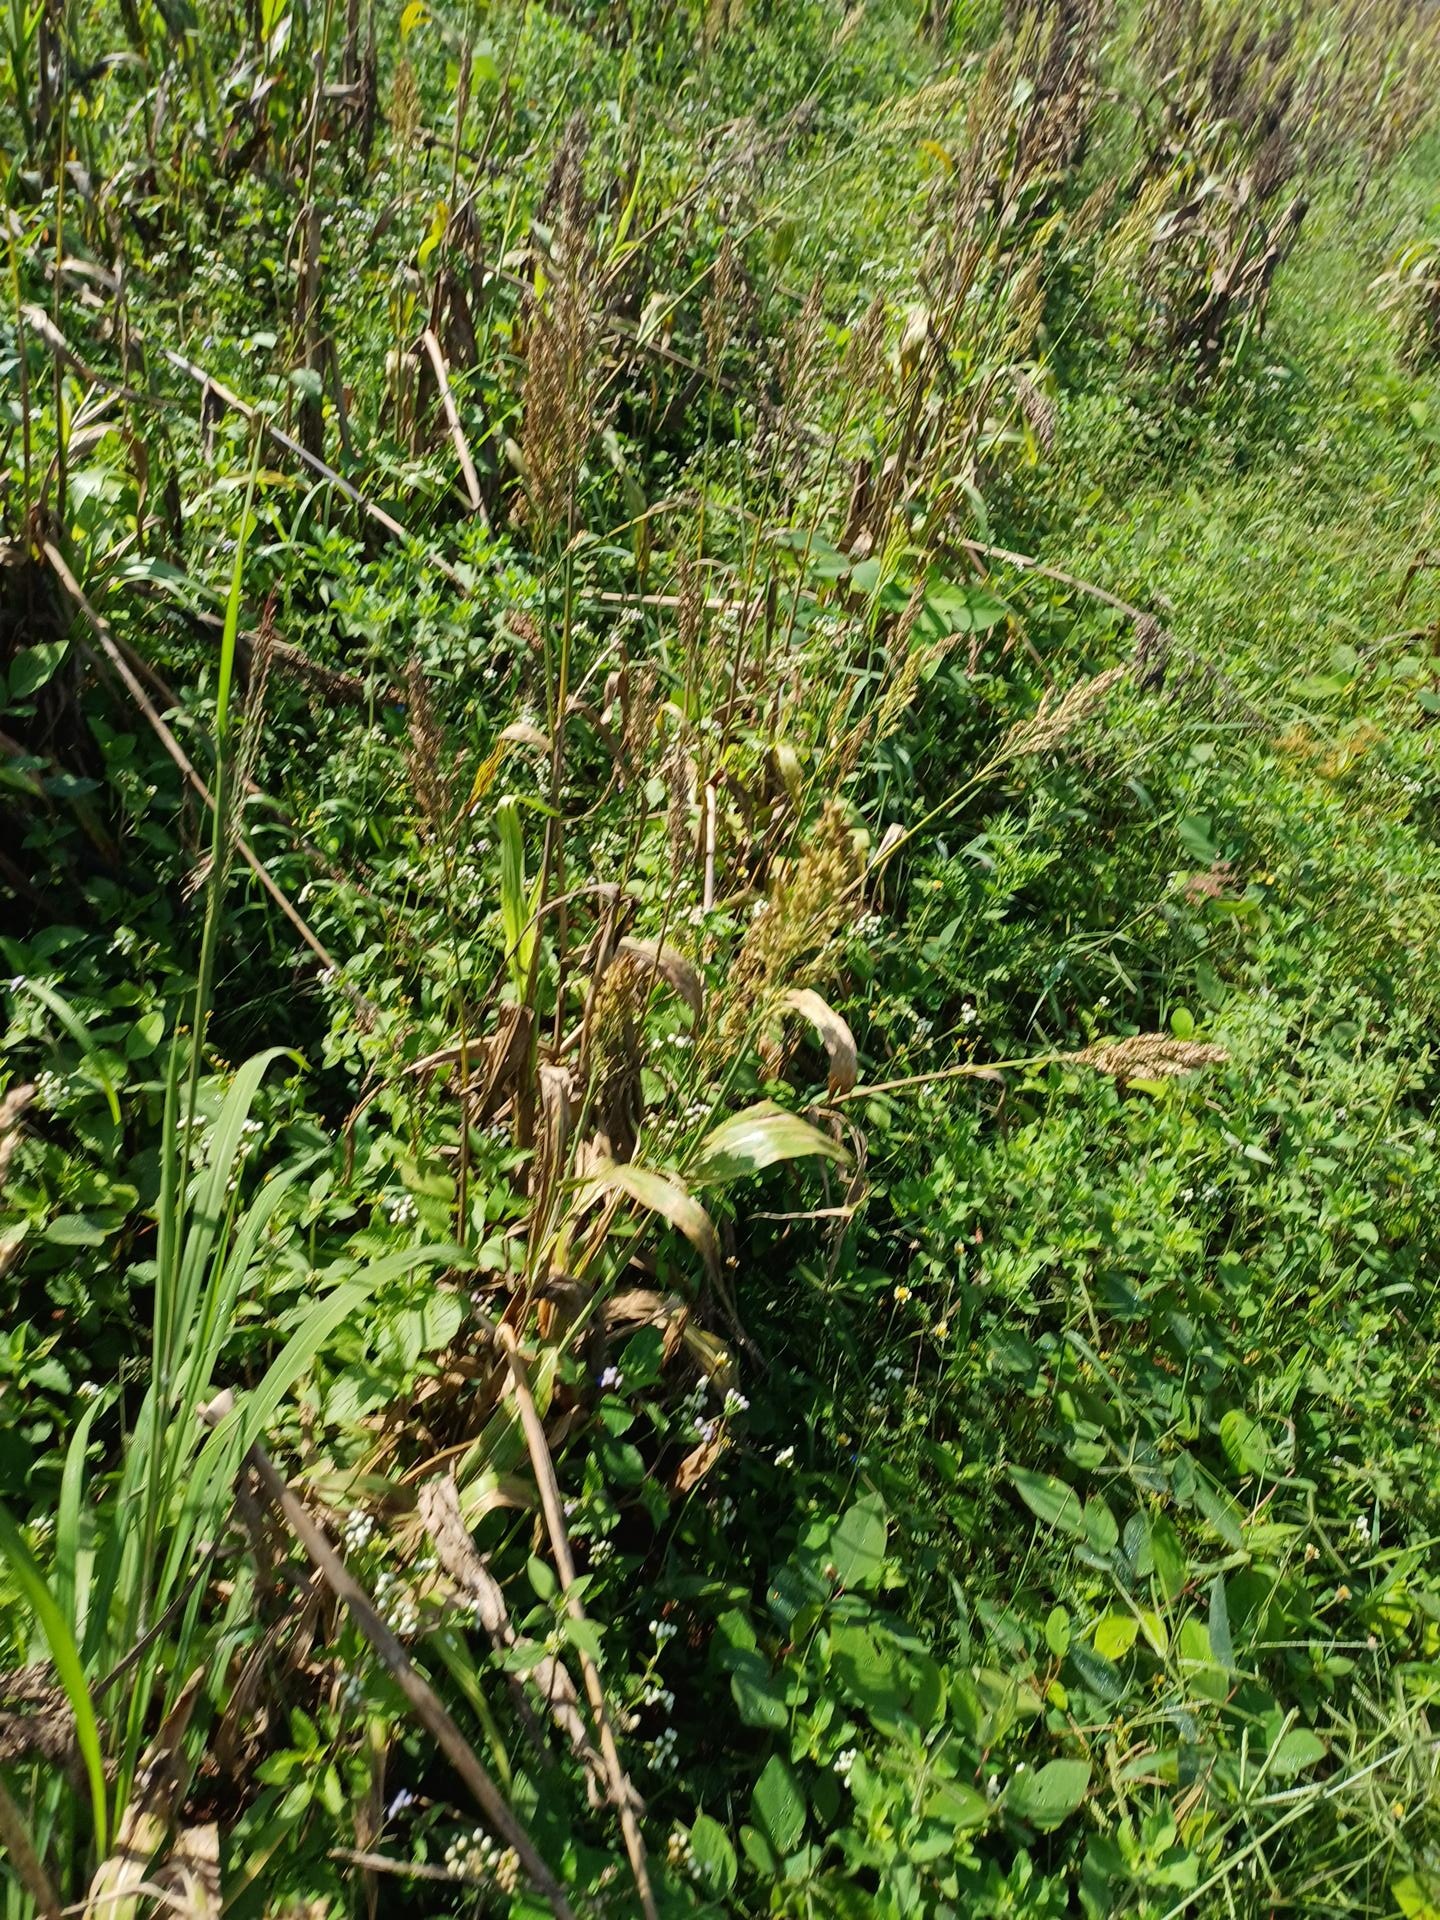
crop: sorghum
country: Kenya
